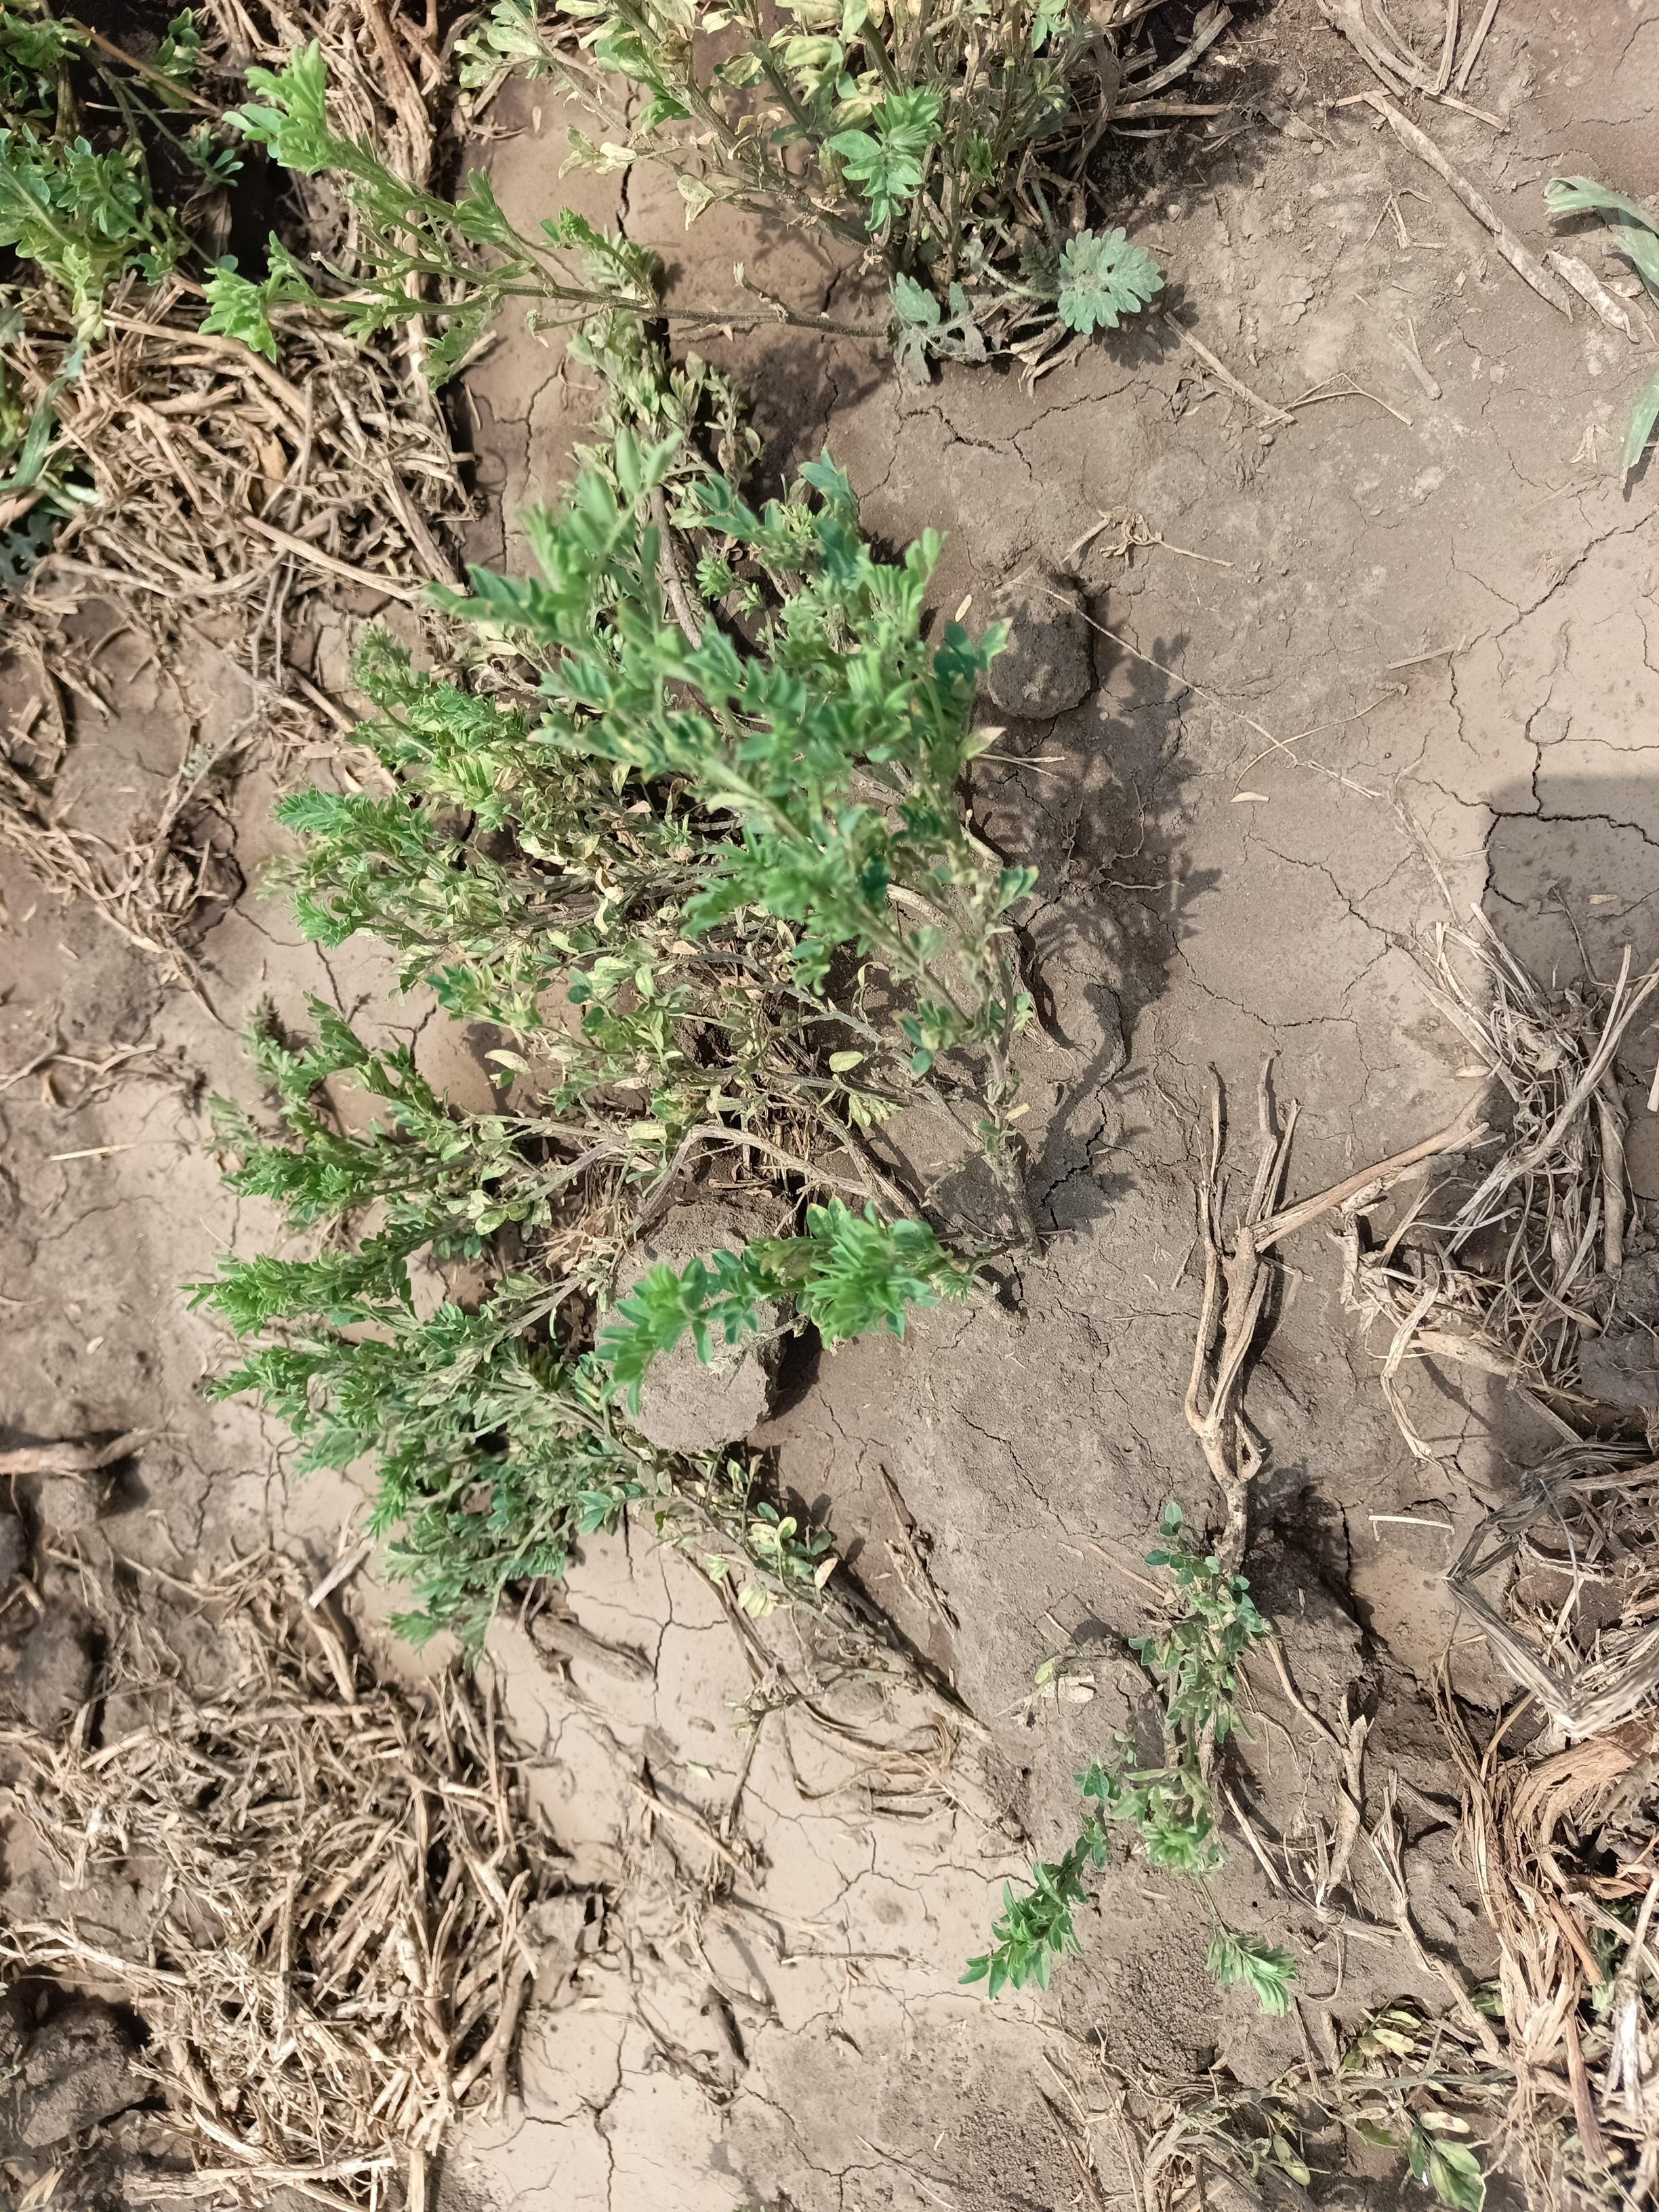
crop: lentil
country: Tanzania
